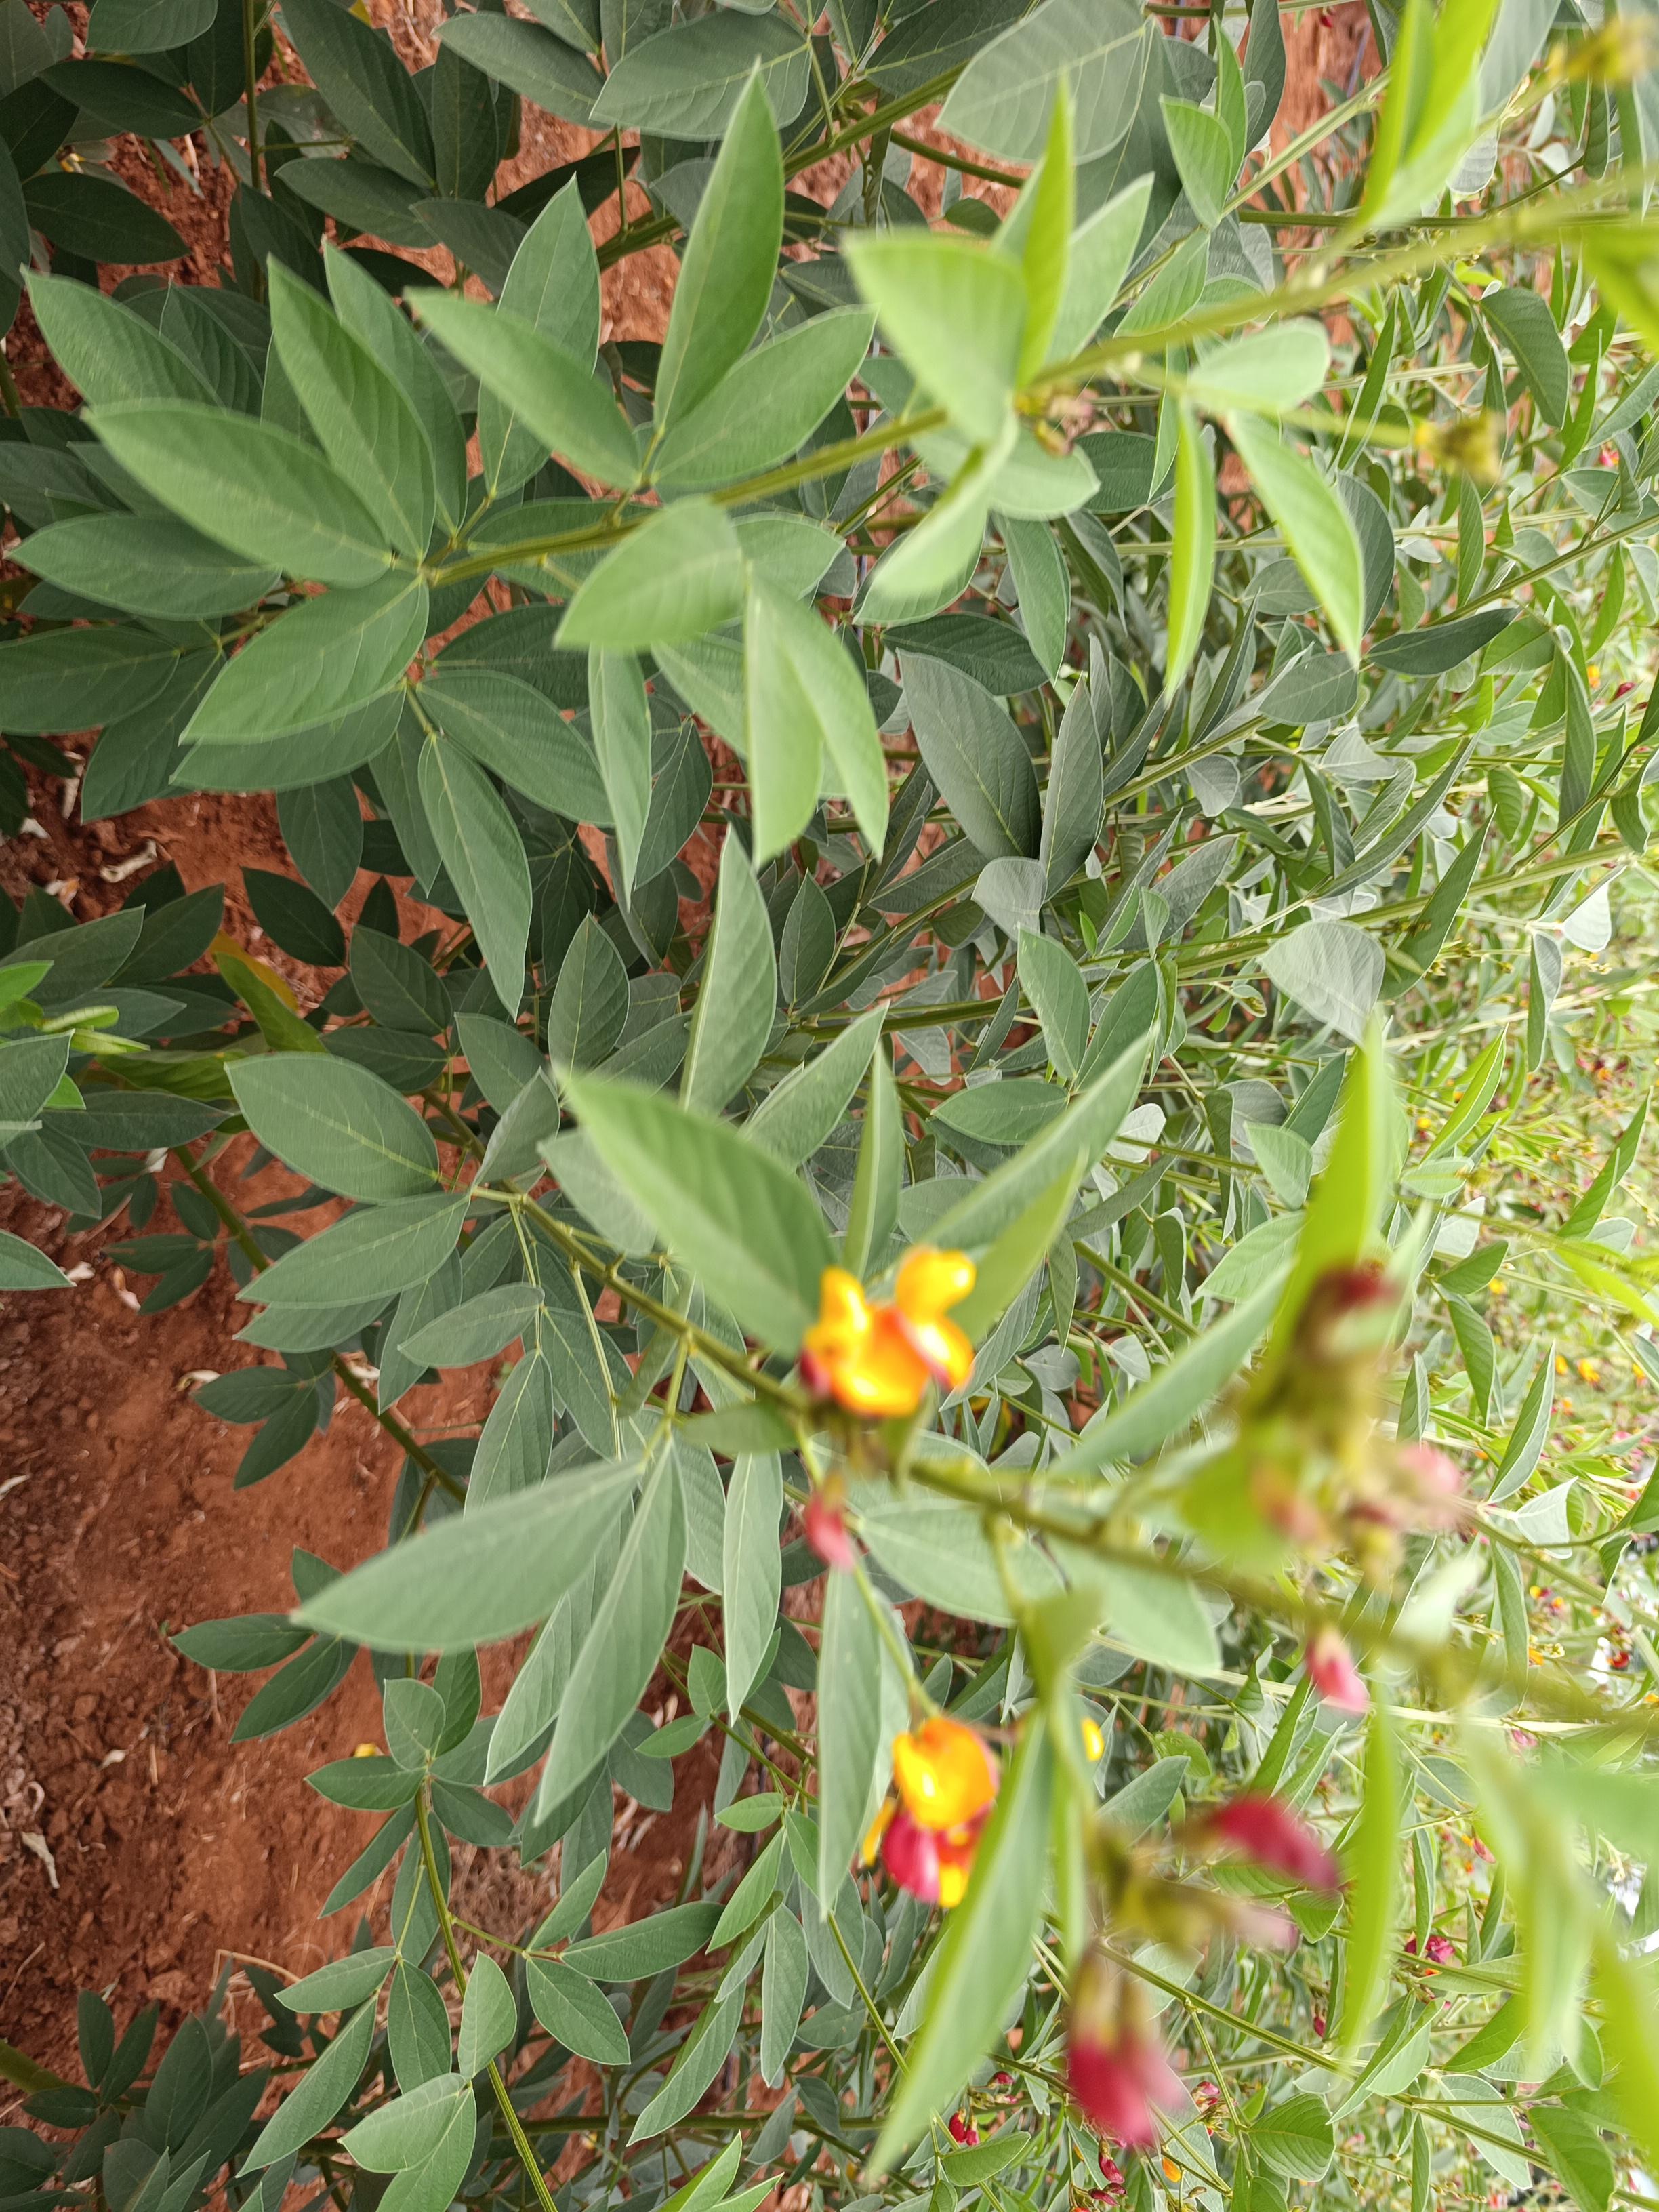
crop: pigeonpea
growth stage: flowering
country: Kenya
